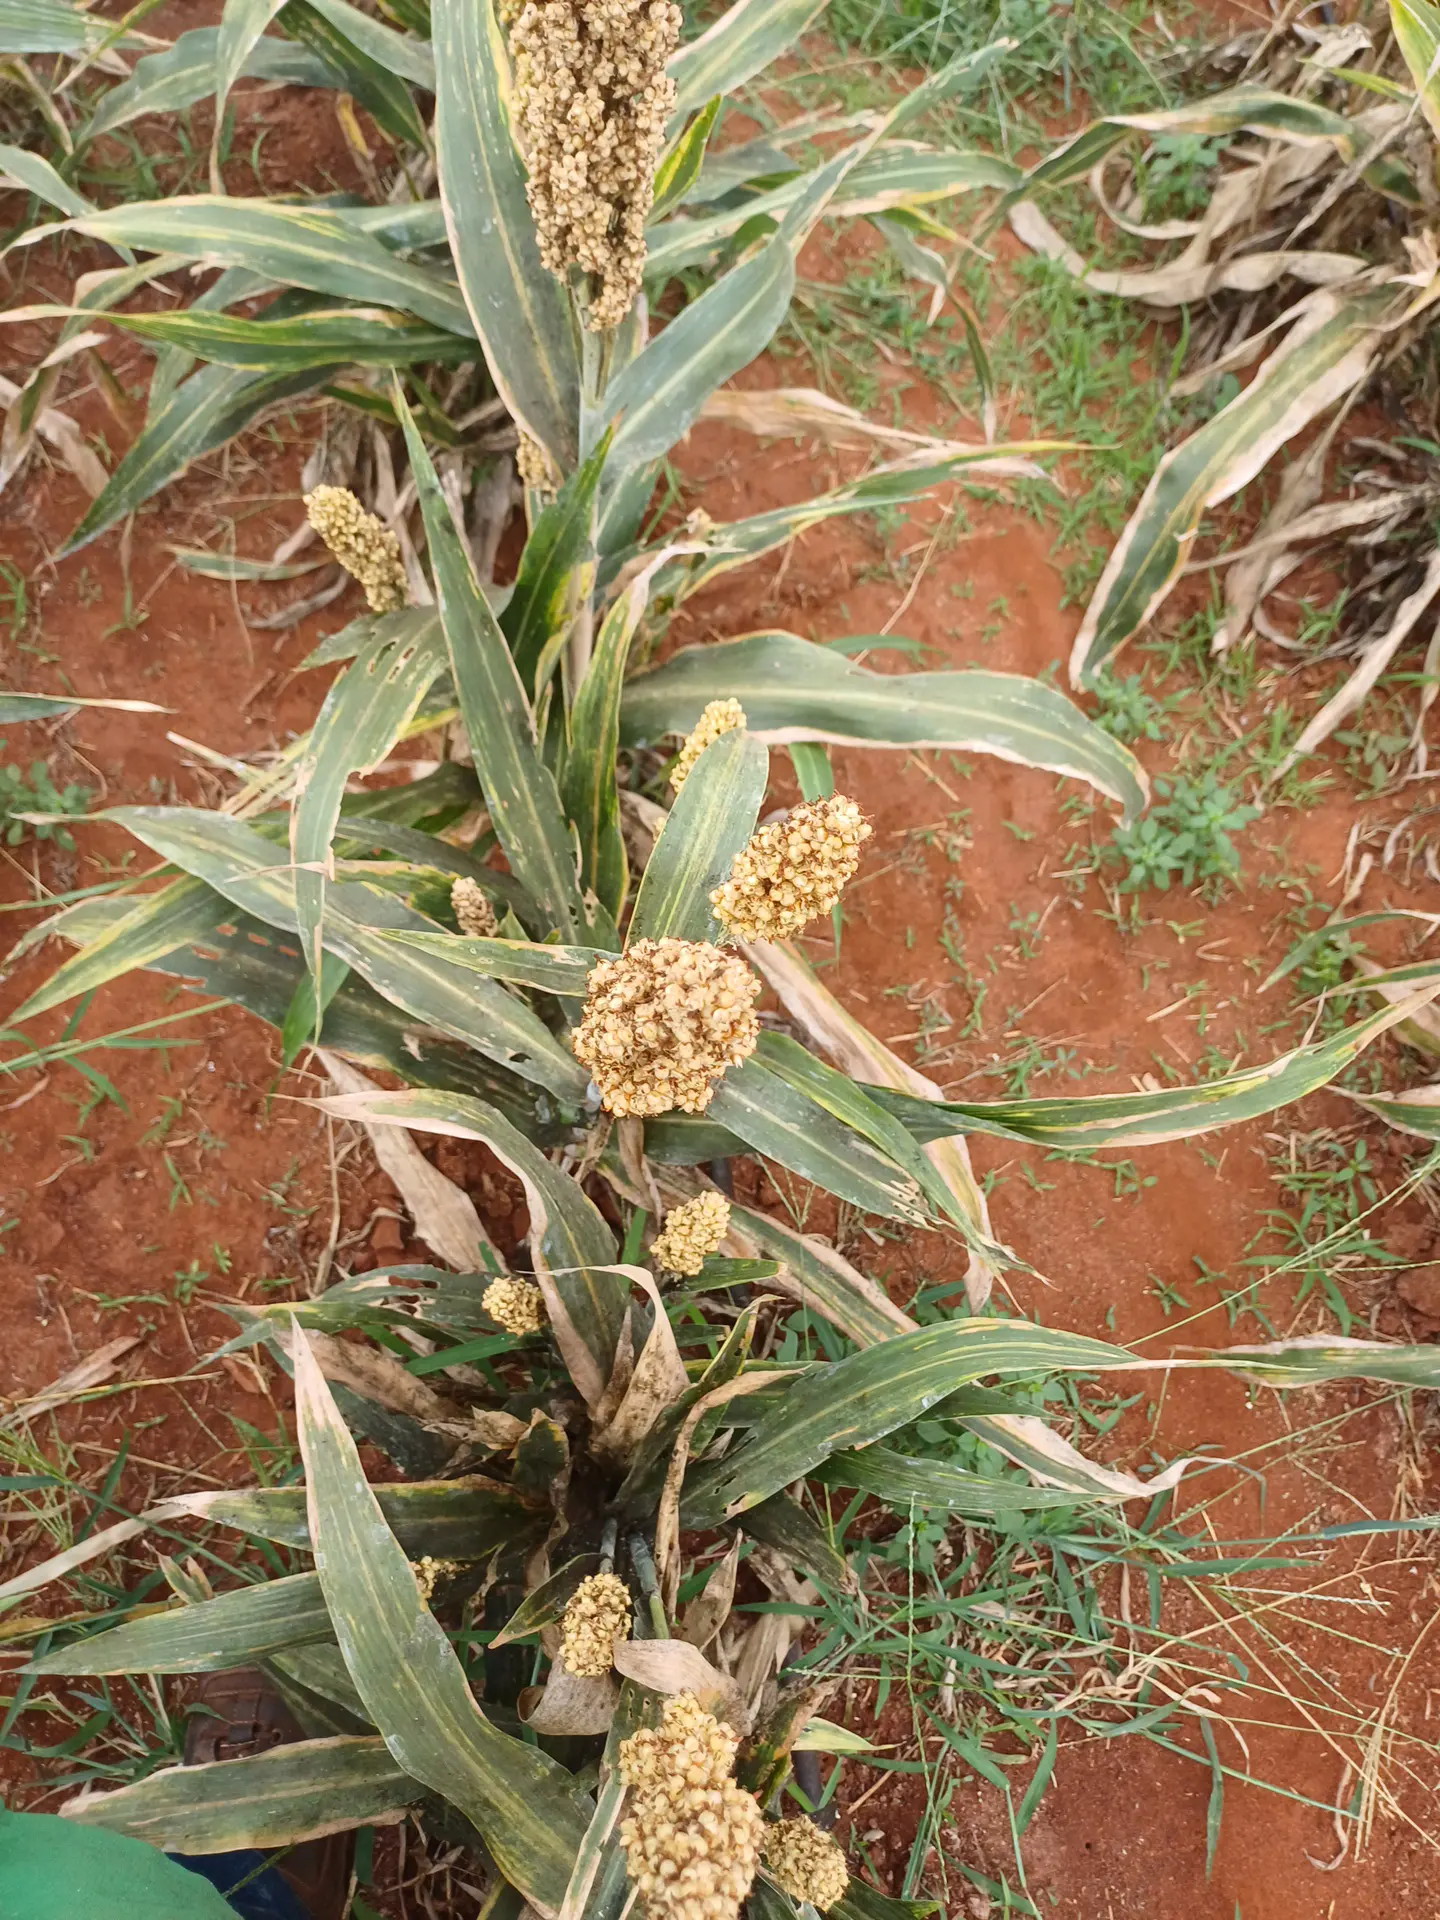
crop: sorghum
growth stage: maturity
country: Kenya
